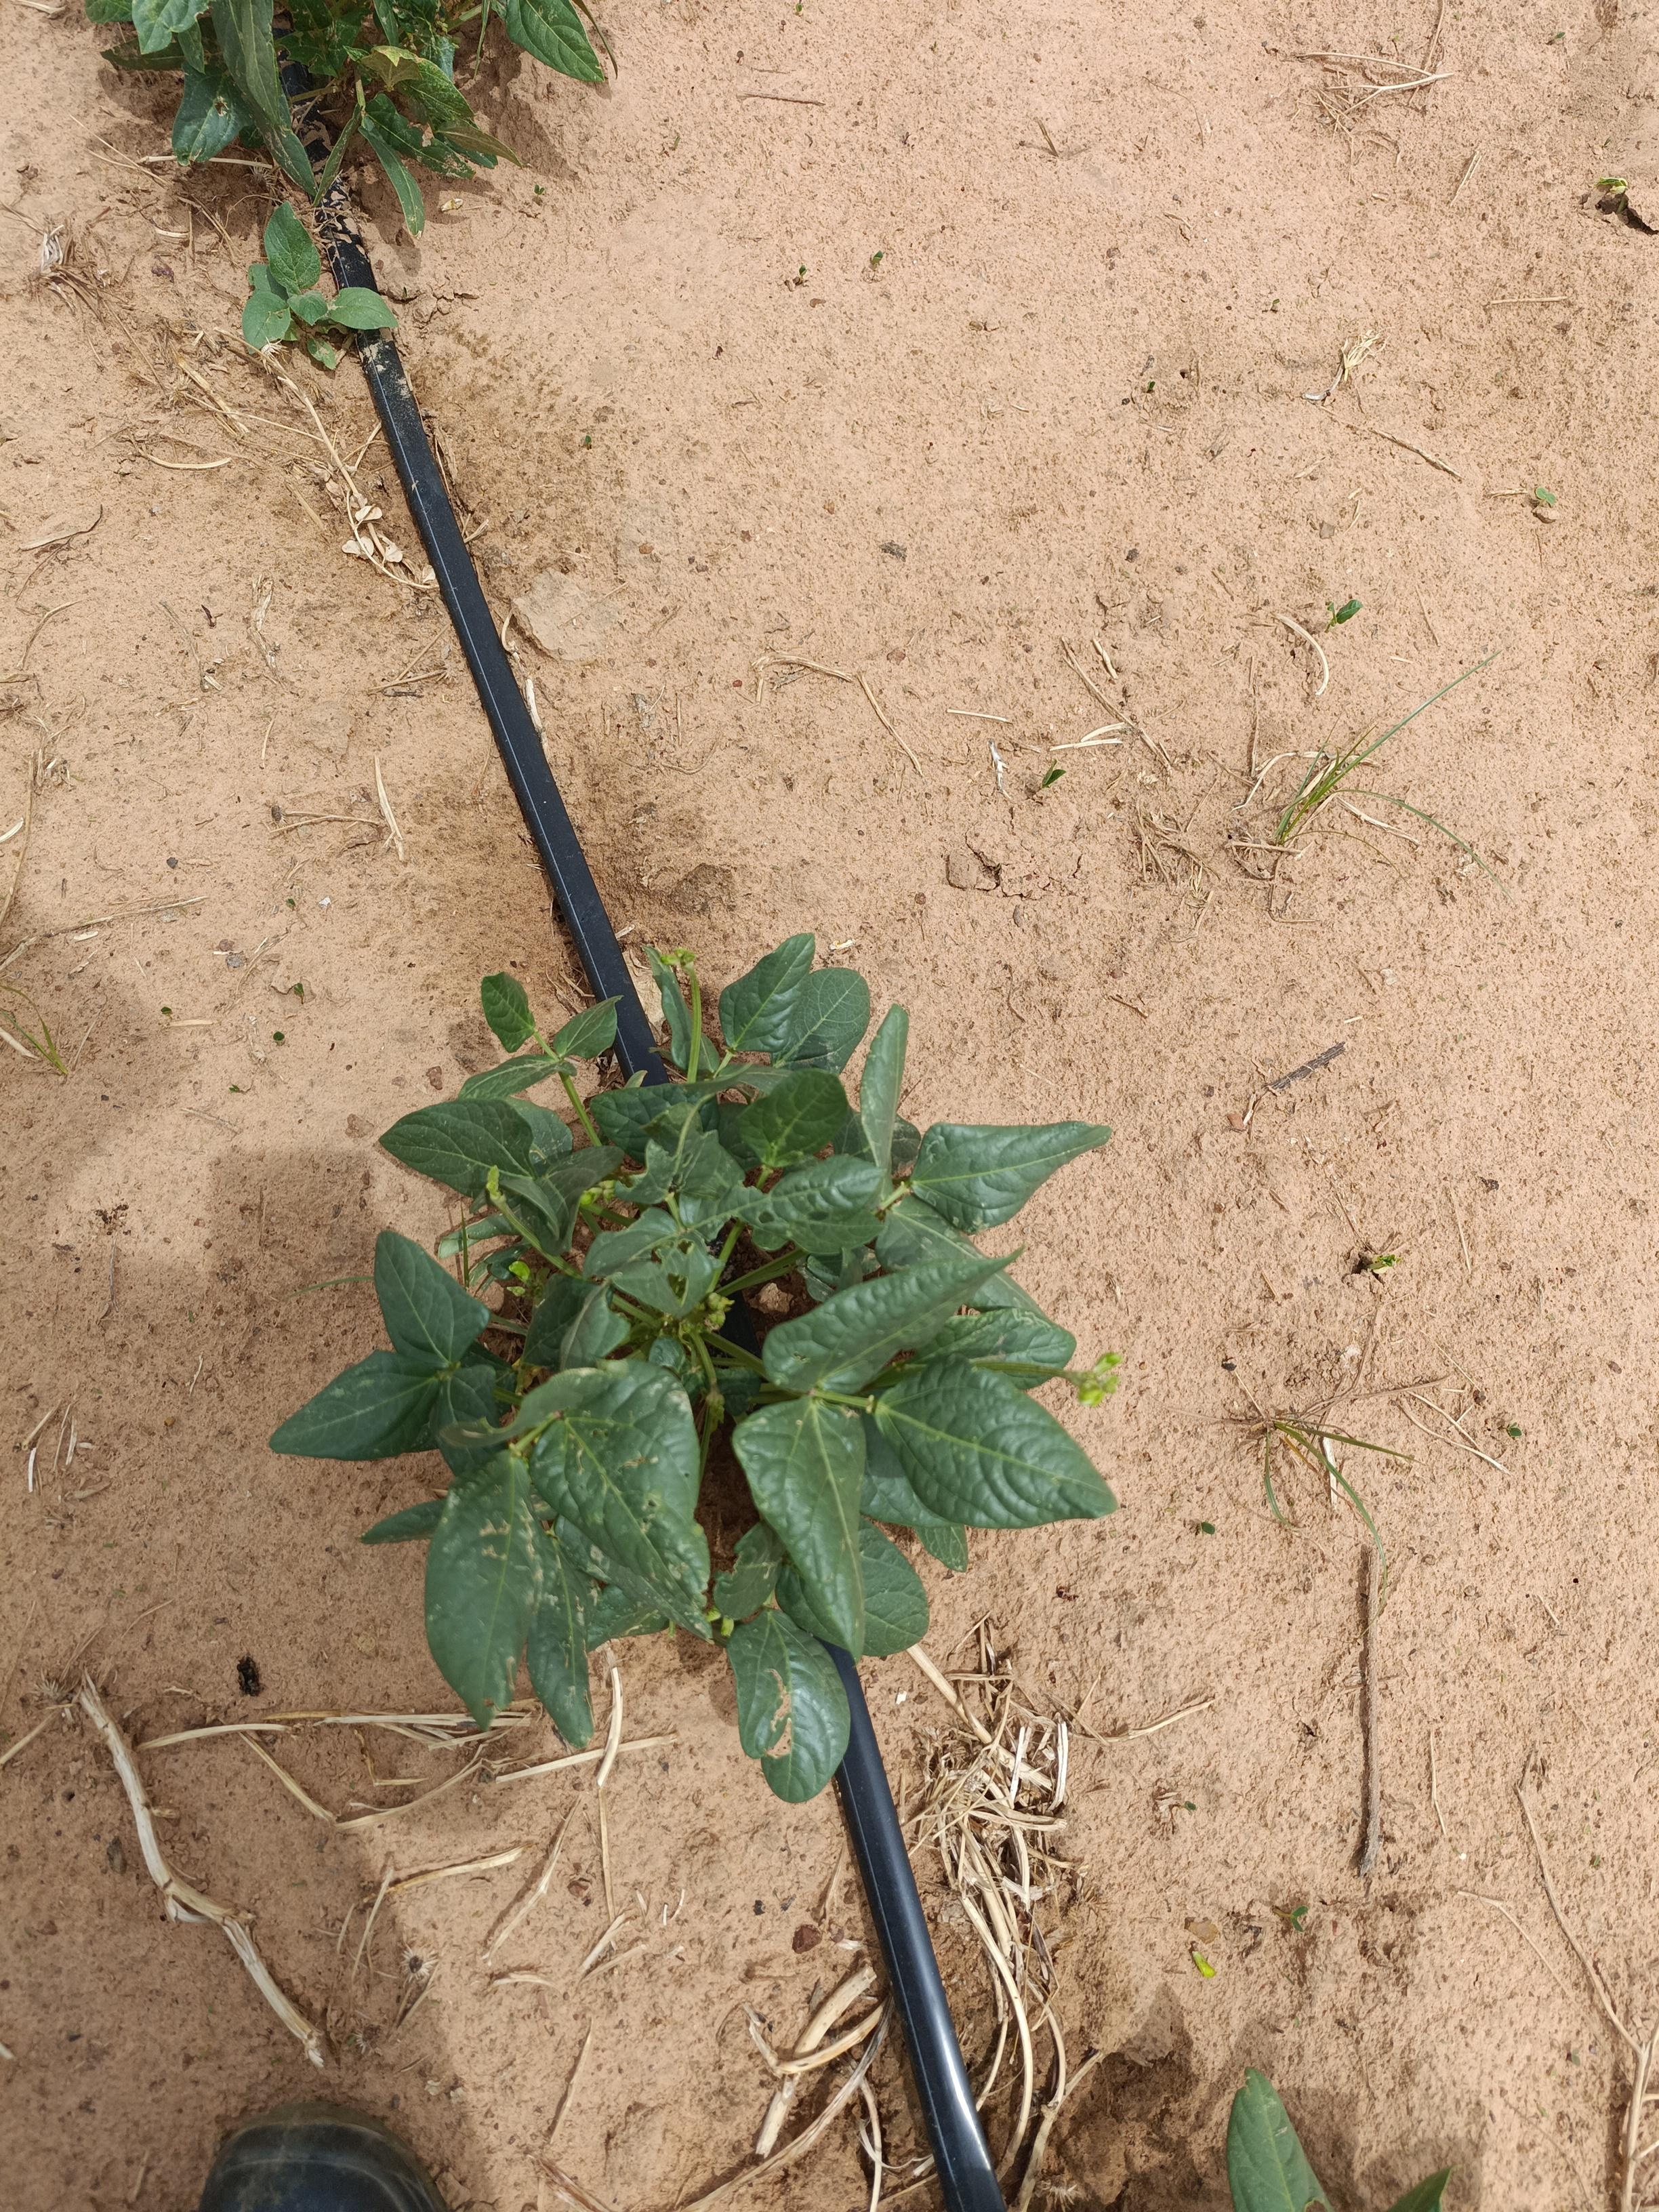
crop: cowpea
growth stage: flowering
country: Nigeria
